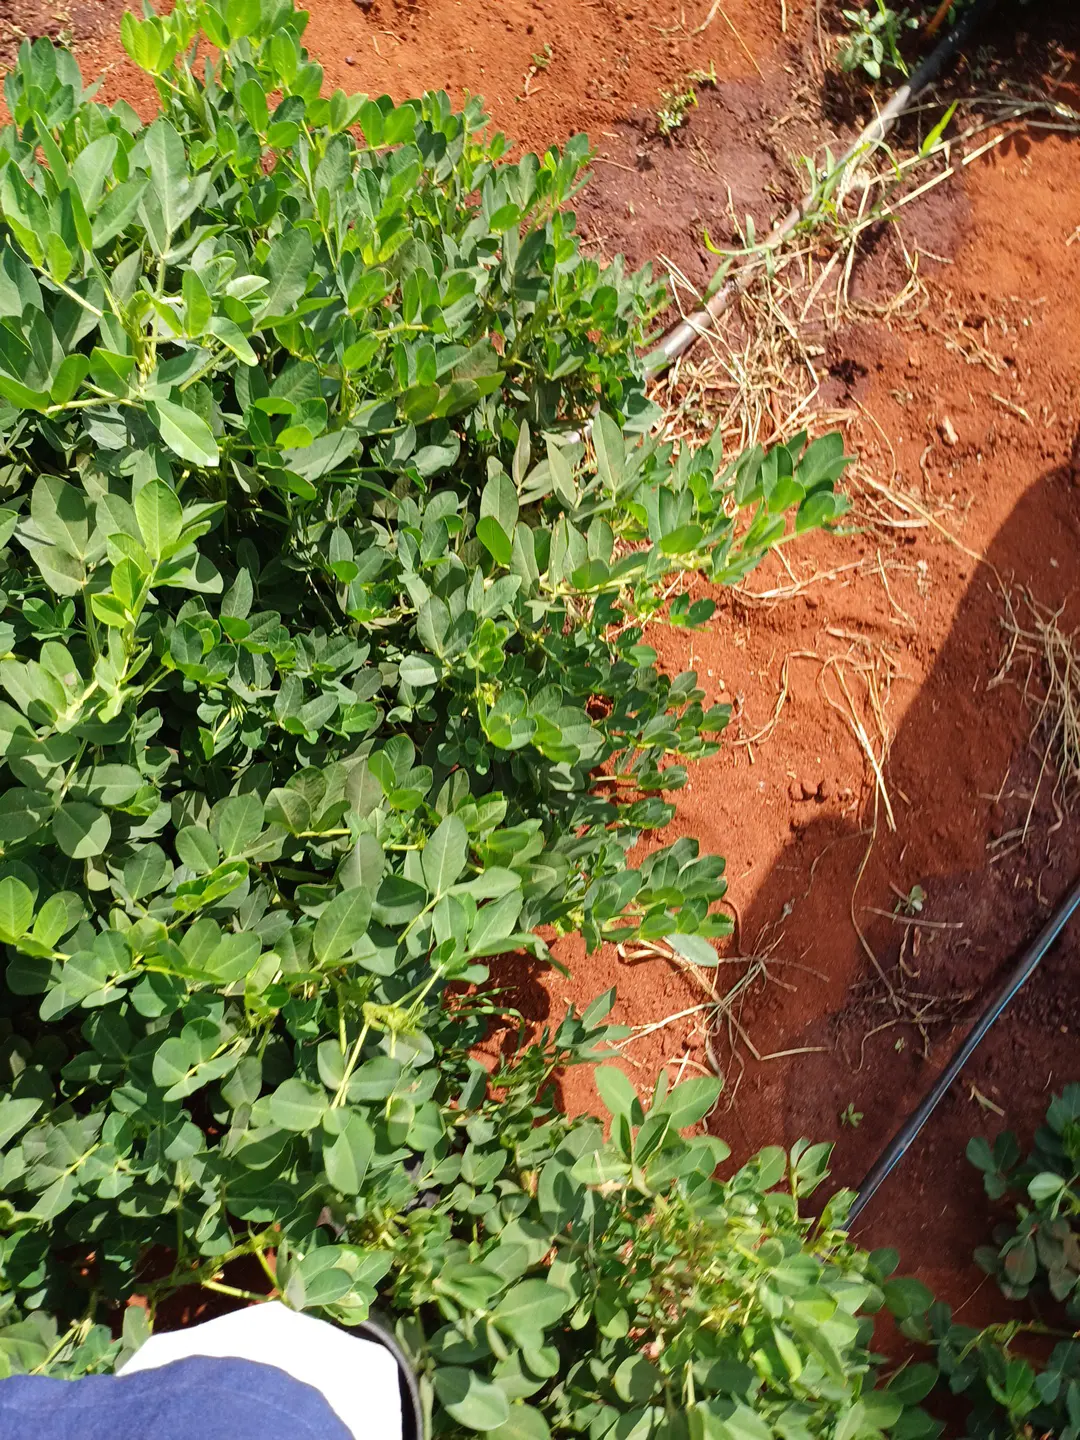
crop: groundnut
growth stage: pegging
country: Kenya
